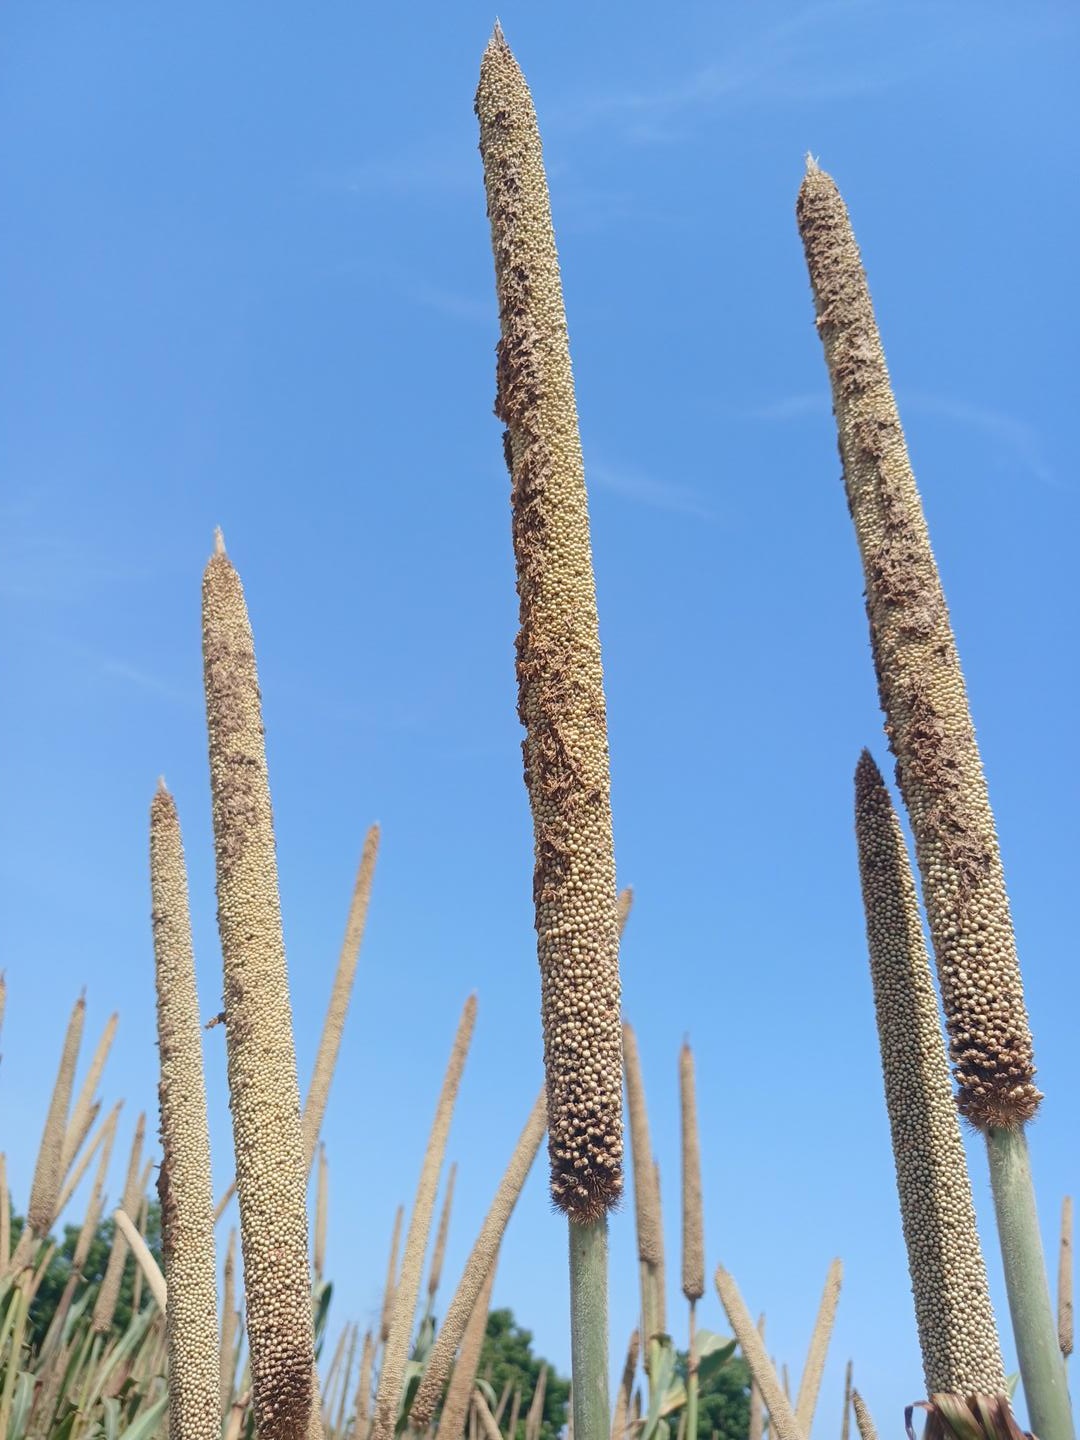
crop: pearl millet
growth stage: maturity
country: Senegal
